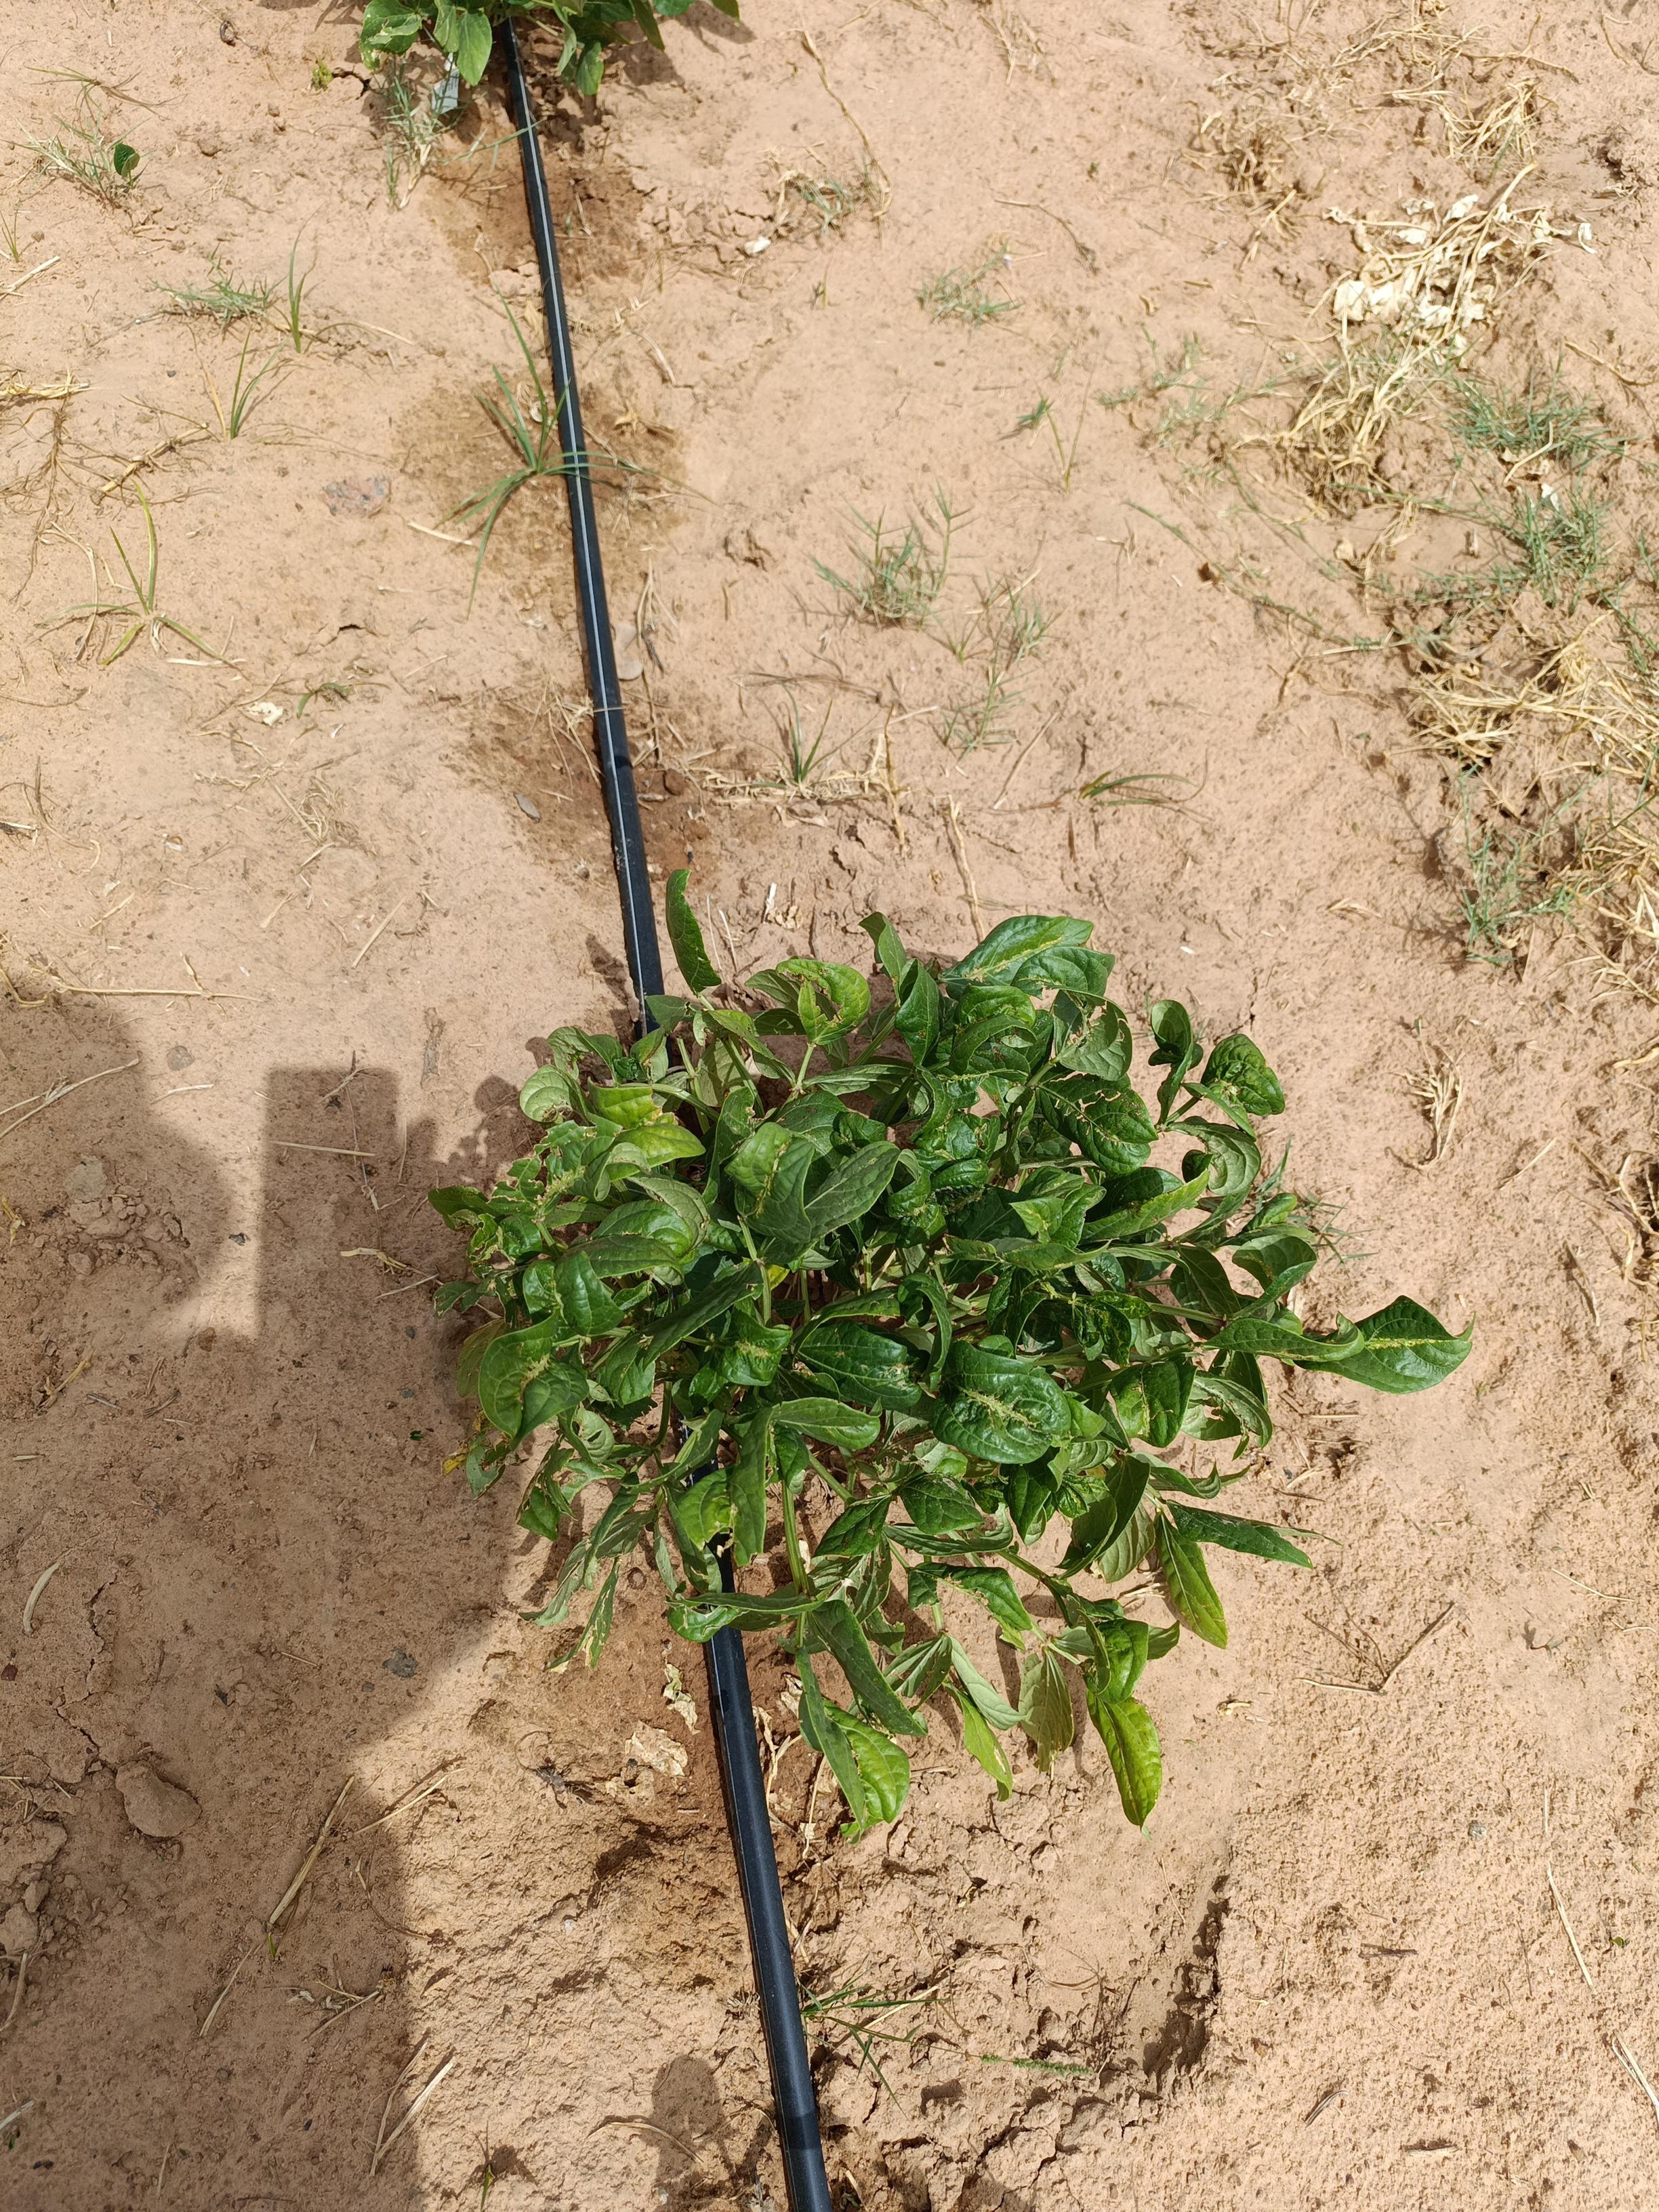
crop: cowpea
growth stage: flowering
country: Nigeria
